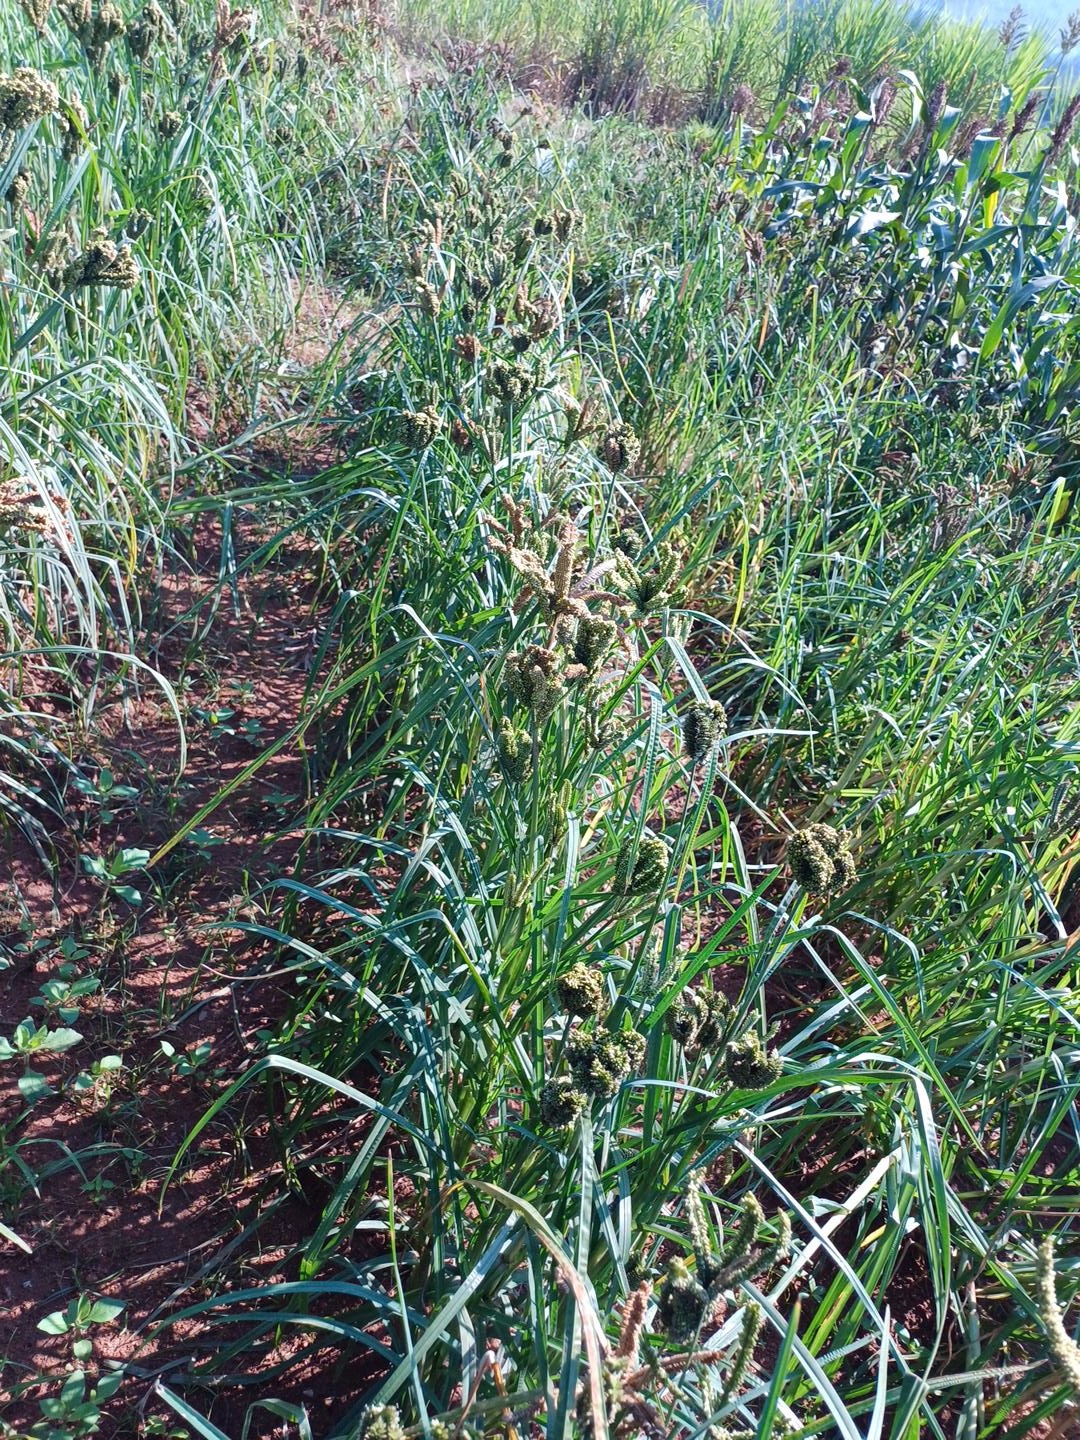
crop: finger millet
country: Kenya
